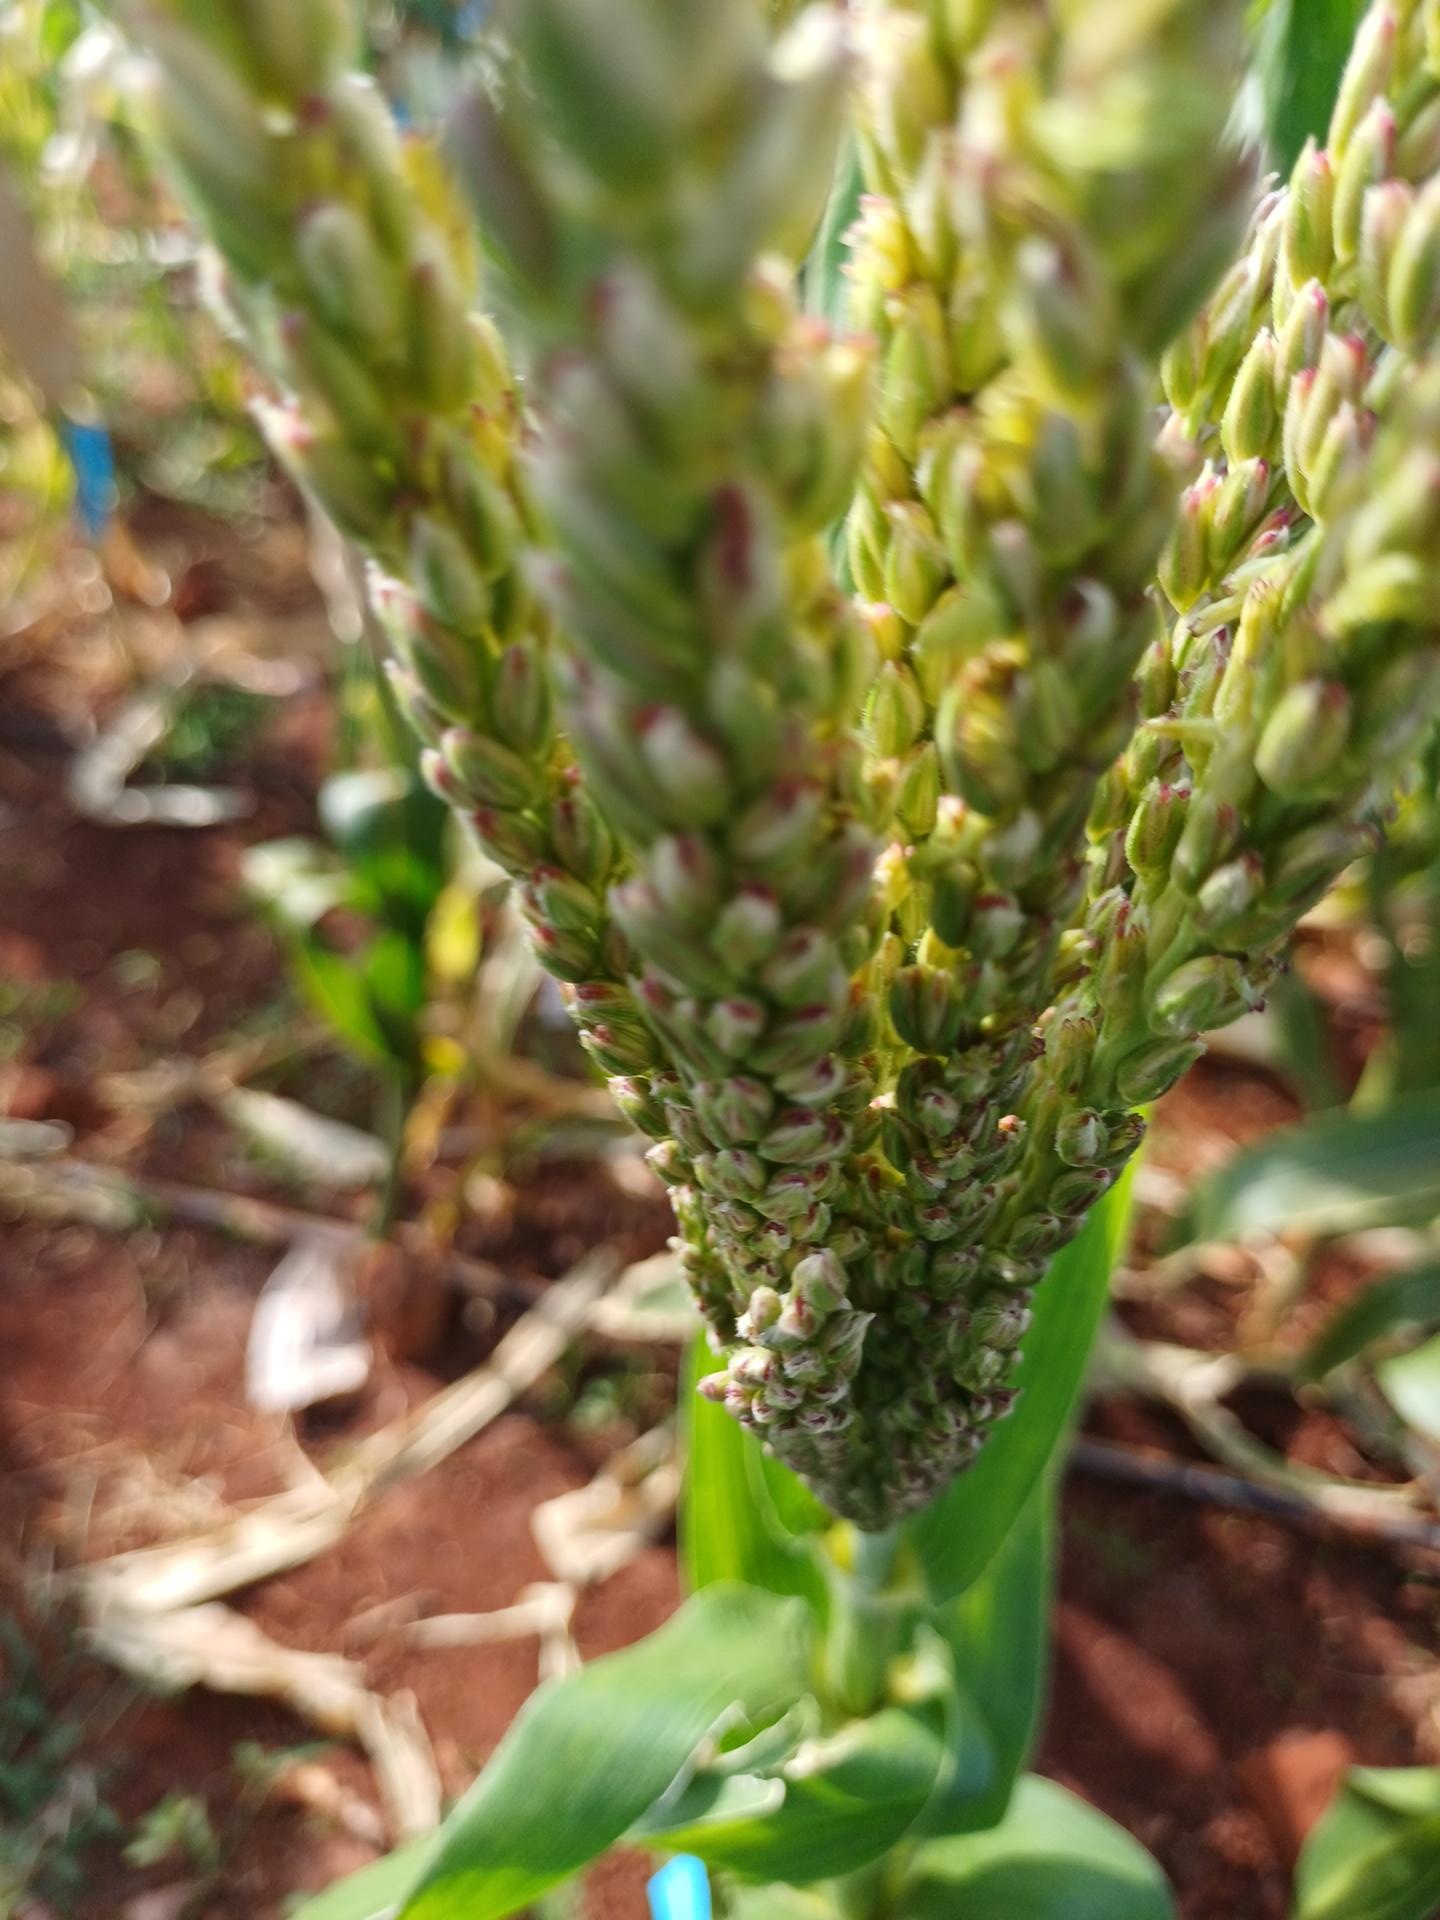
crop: maize
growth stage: flowering
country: Kenya
